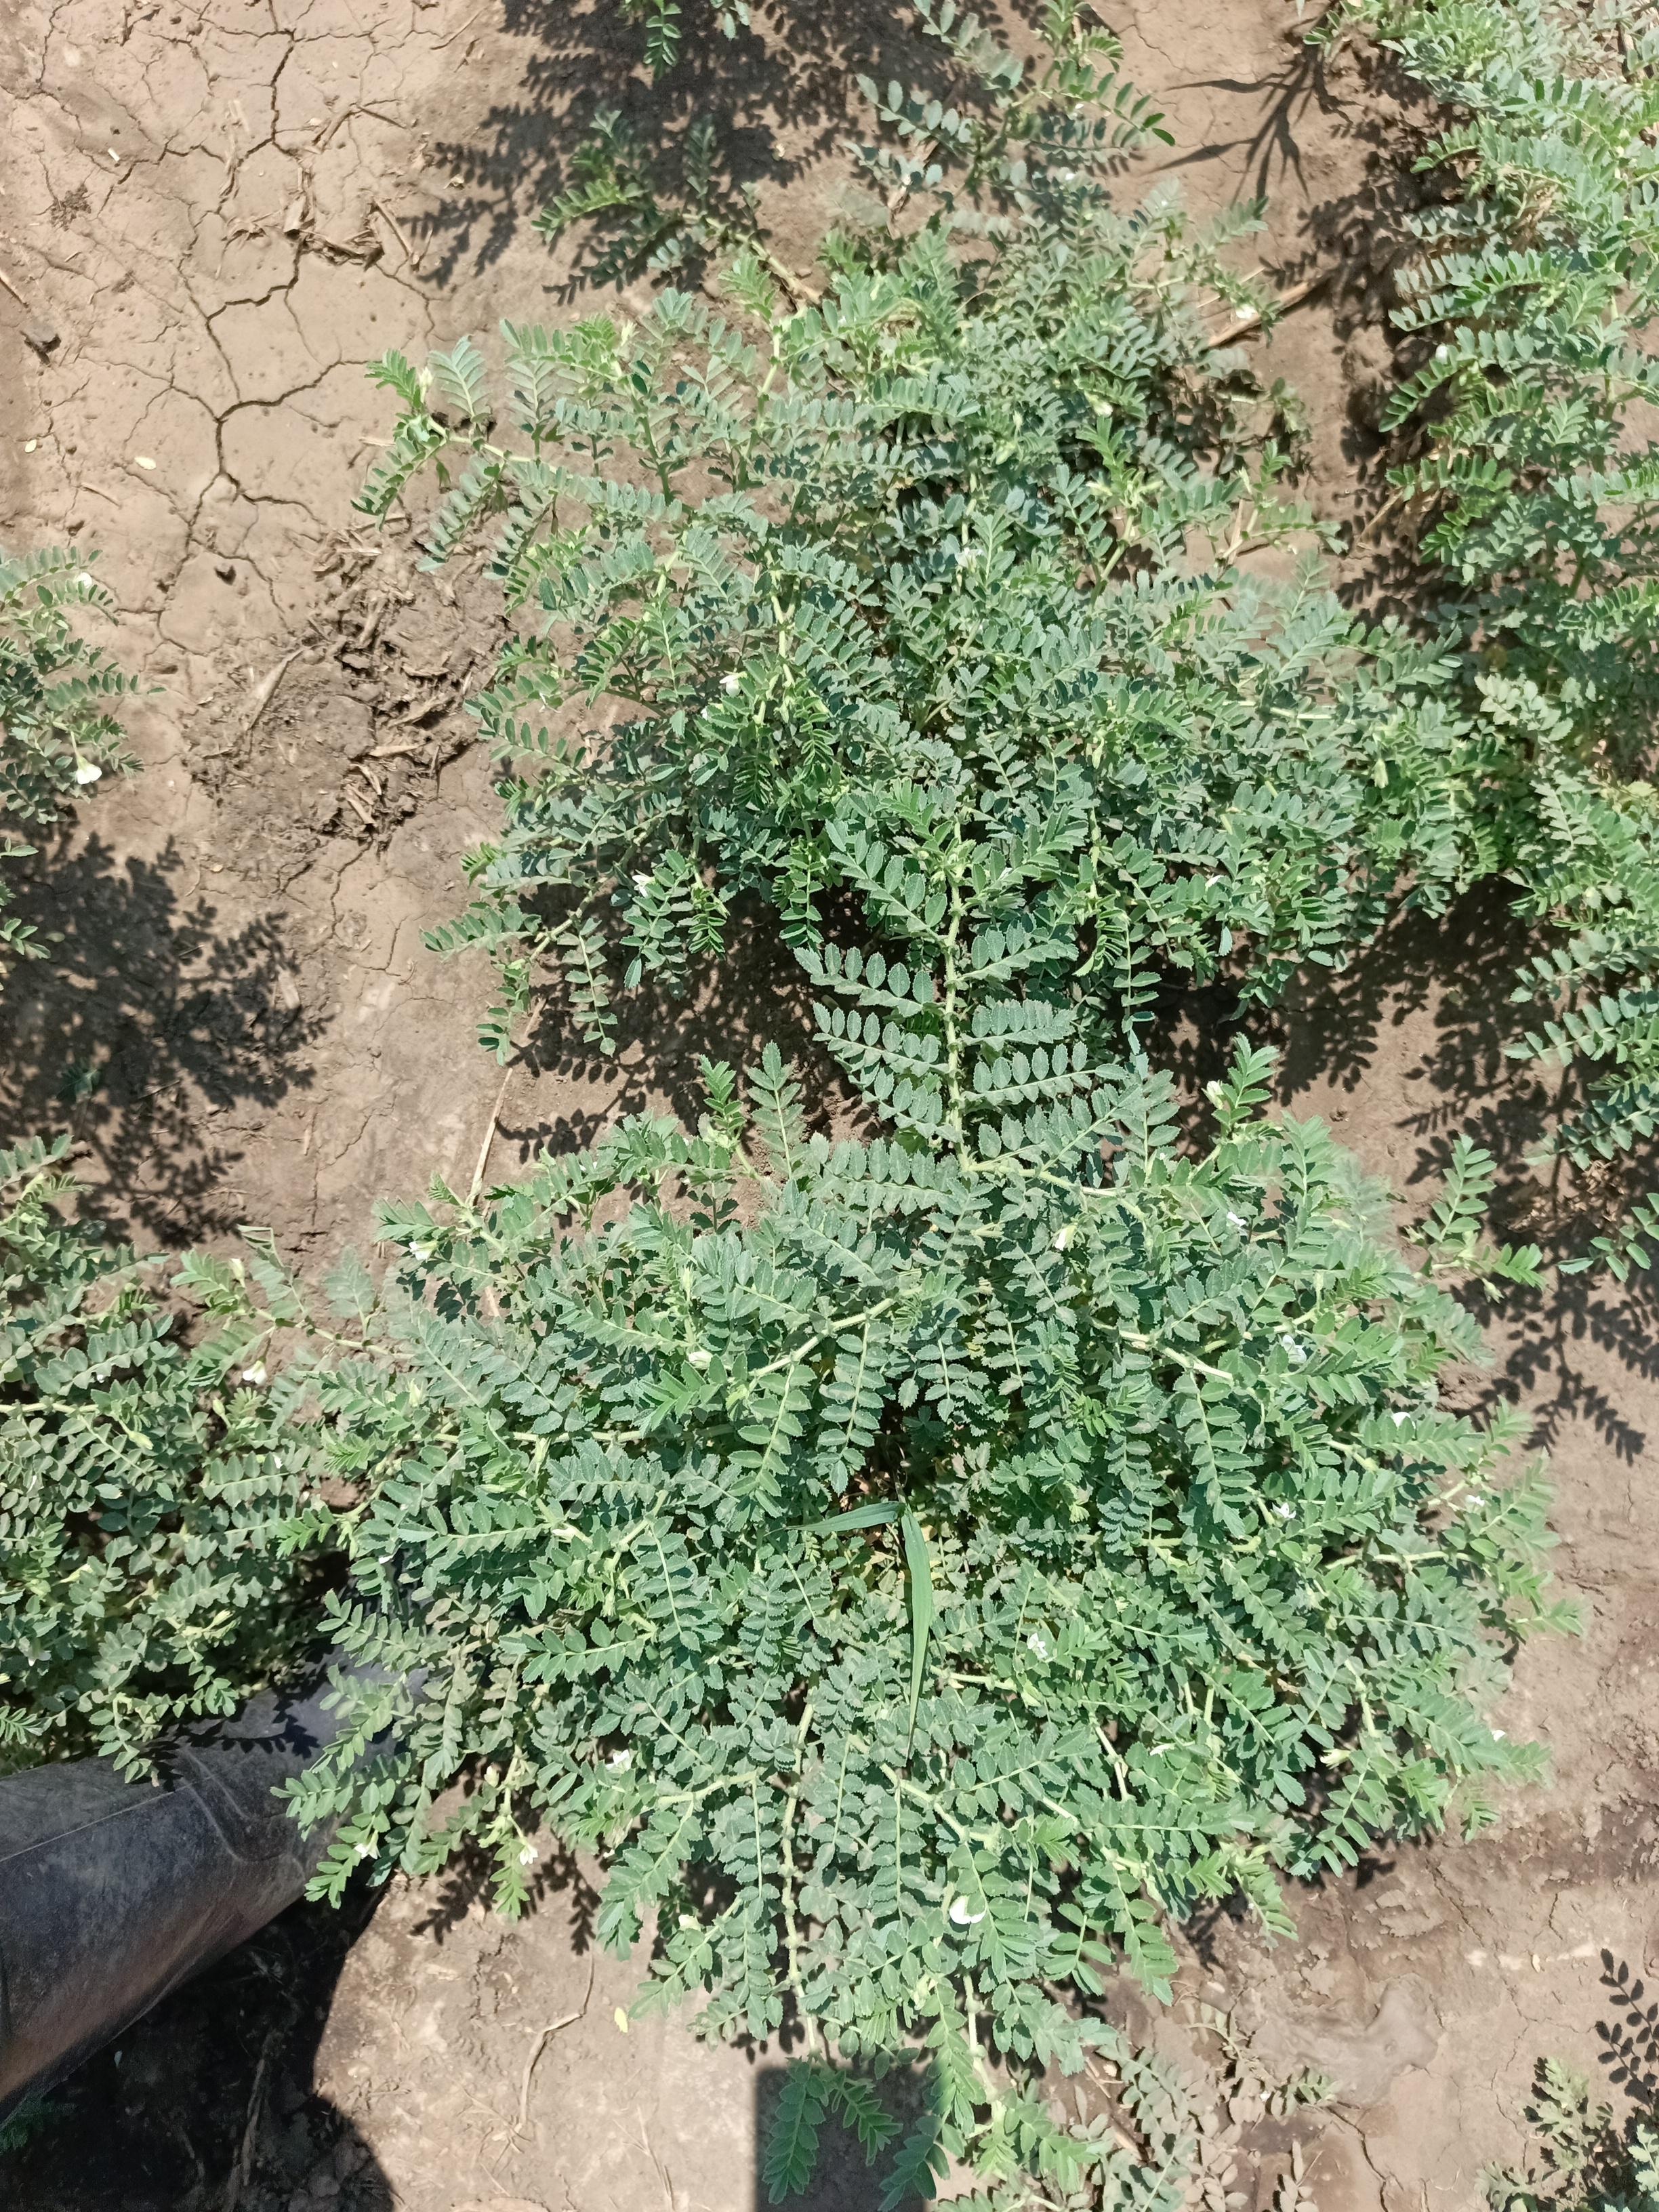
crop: chickpea
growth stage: development pod
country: Tanzania
